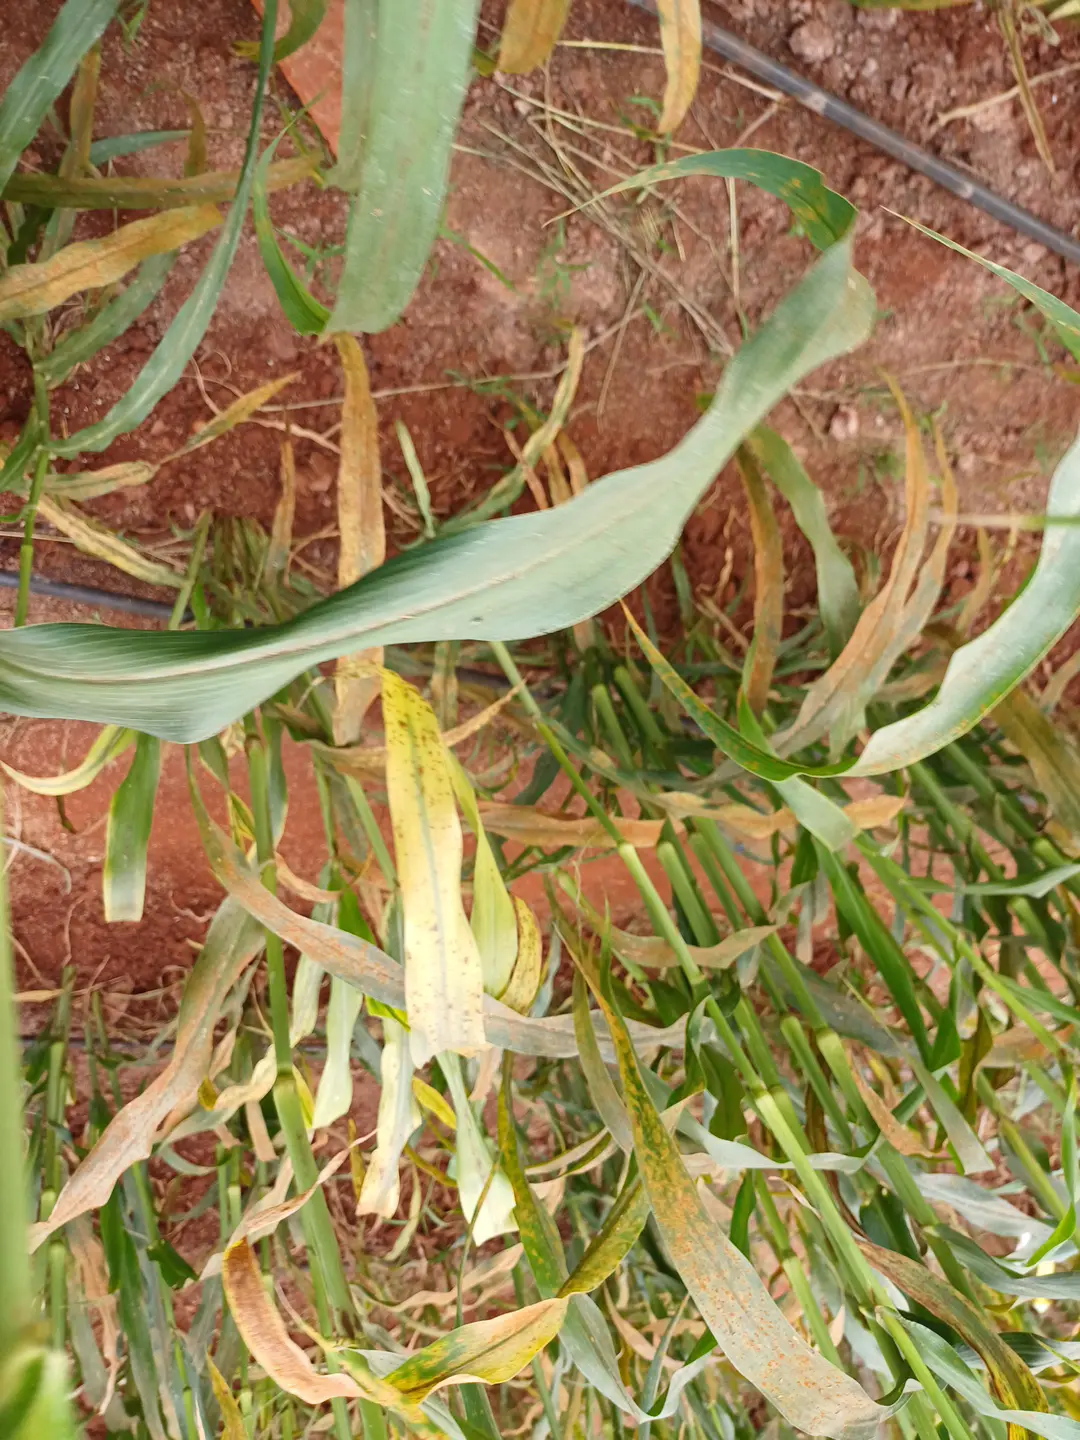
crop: pearl millet
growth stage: filling grain
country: Kenya
